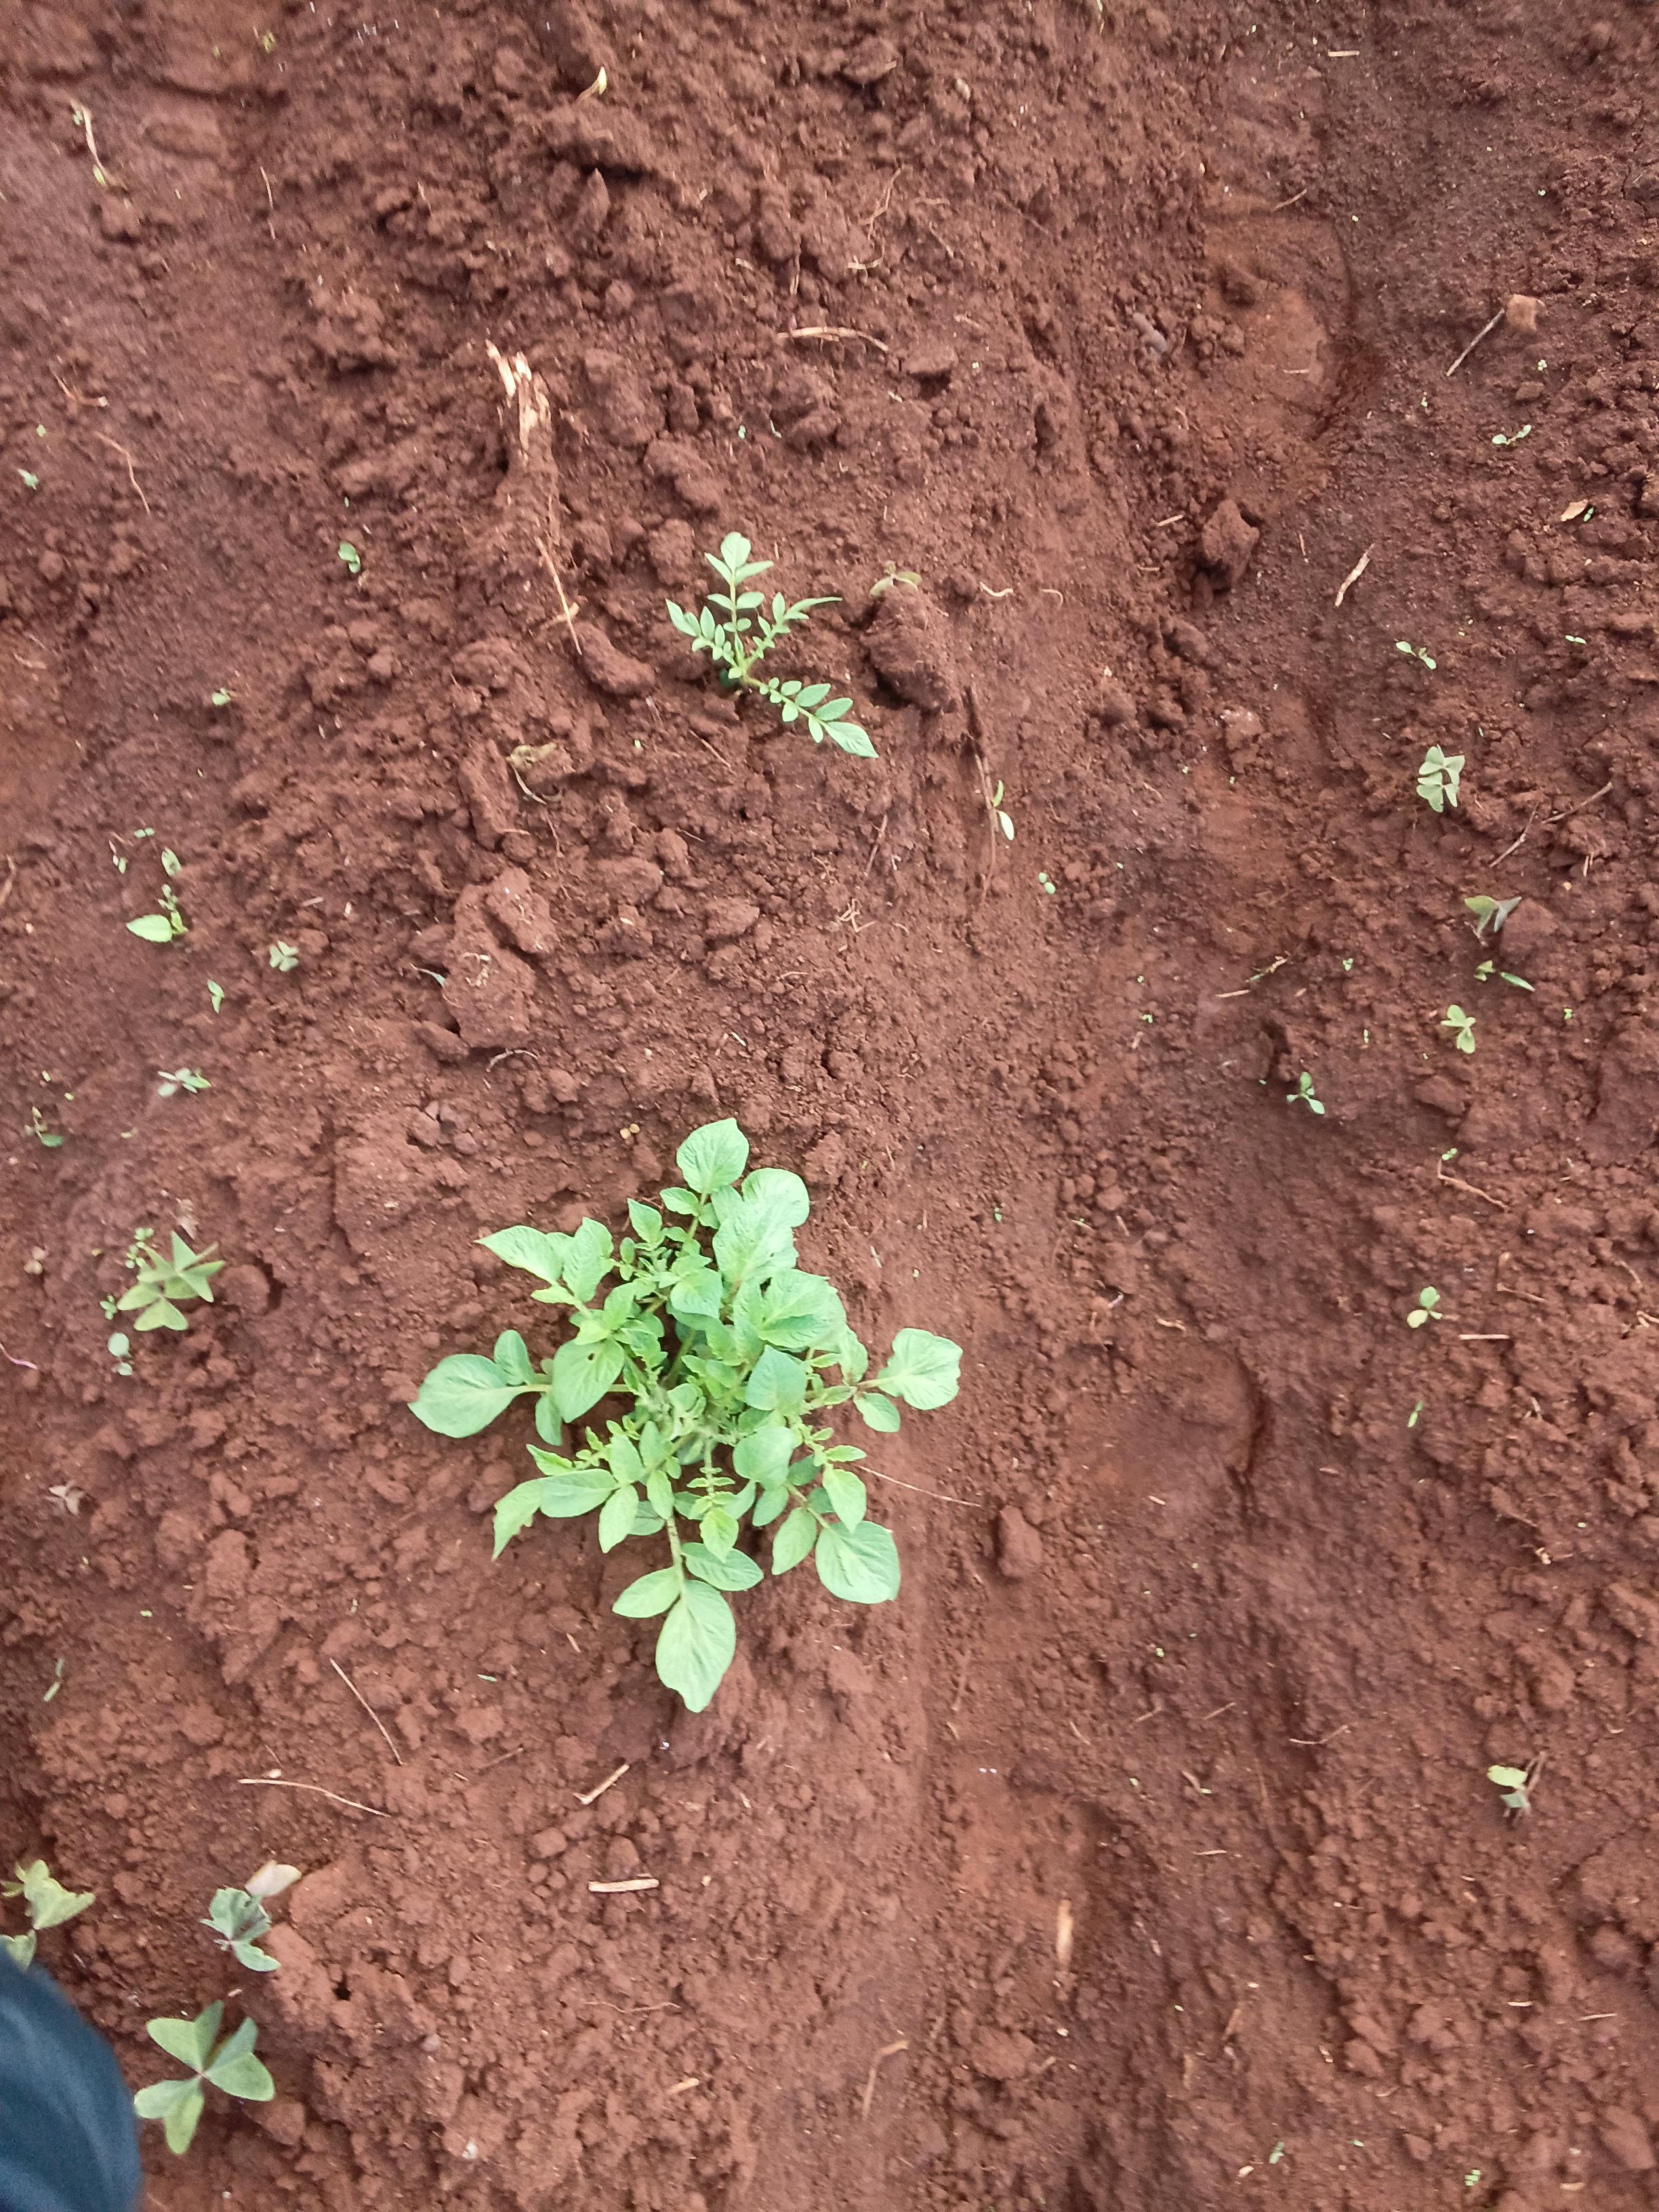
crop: potato
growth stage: vegetative
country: Kenya
